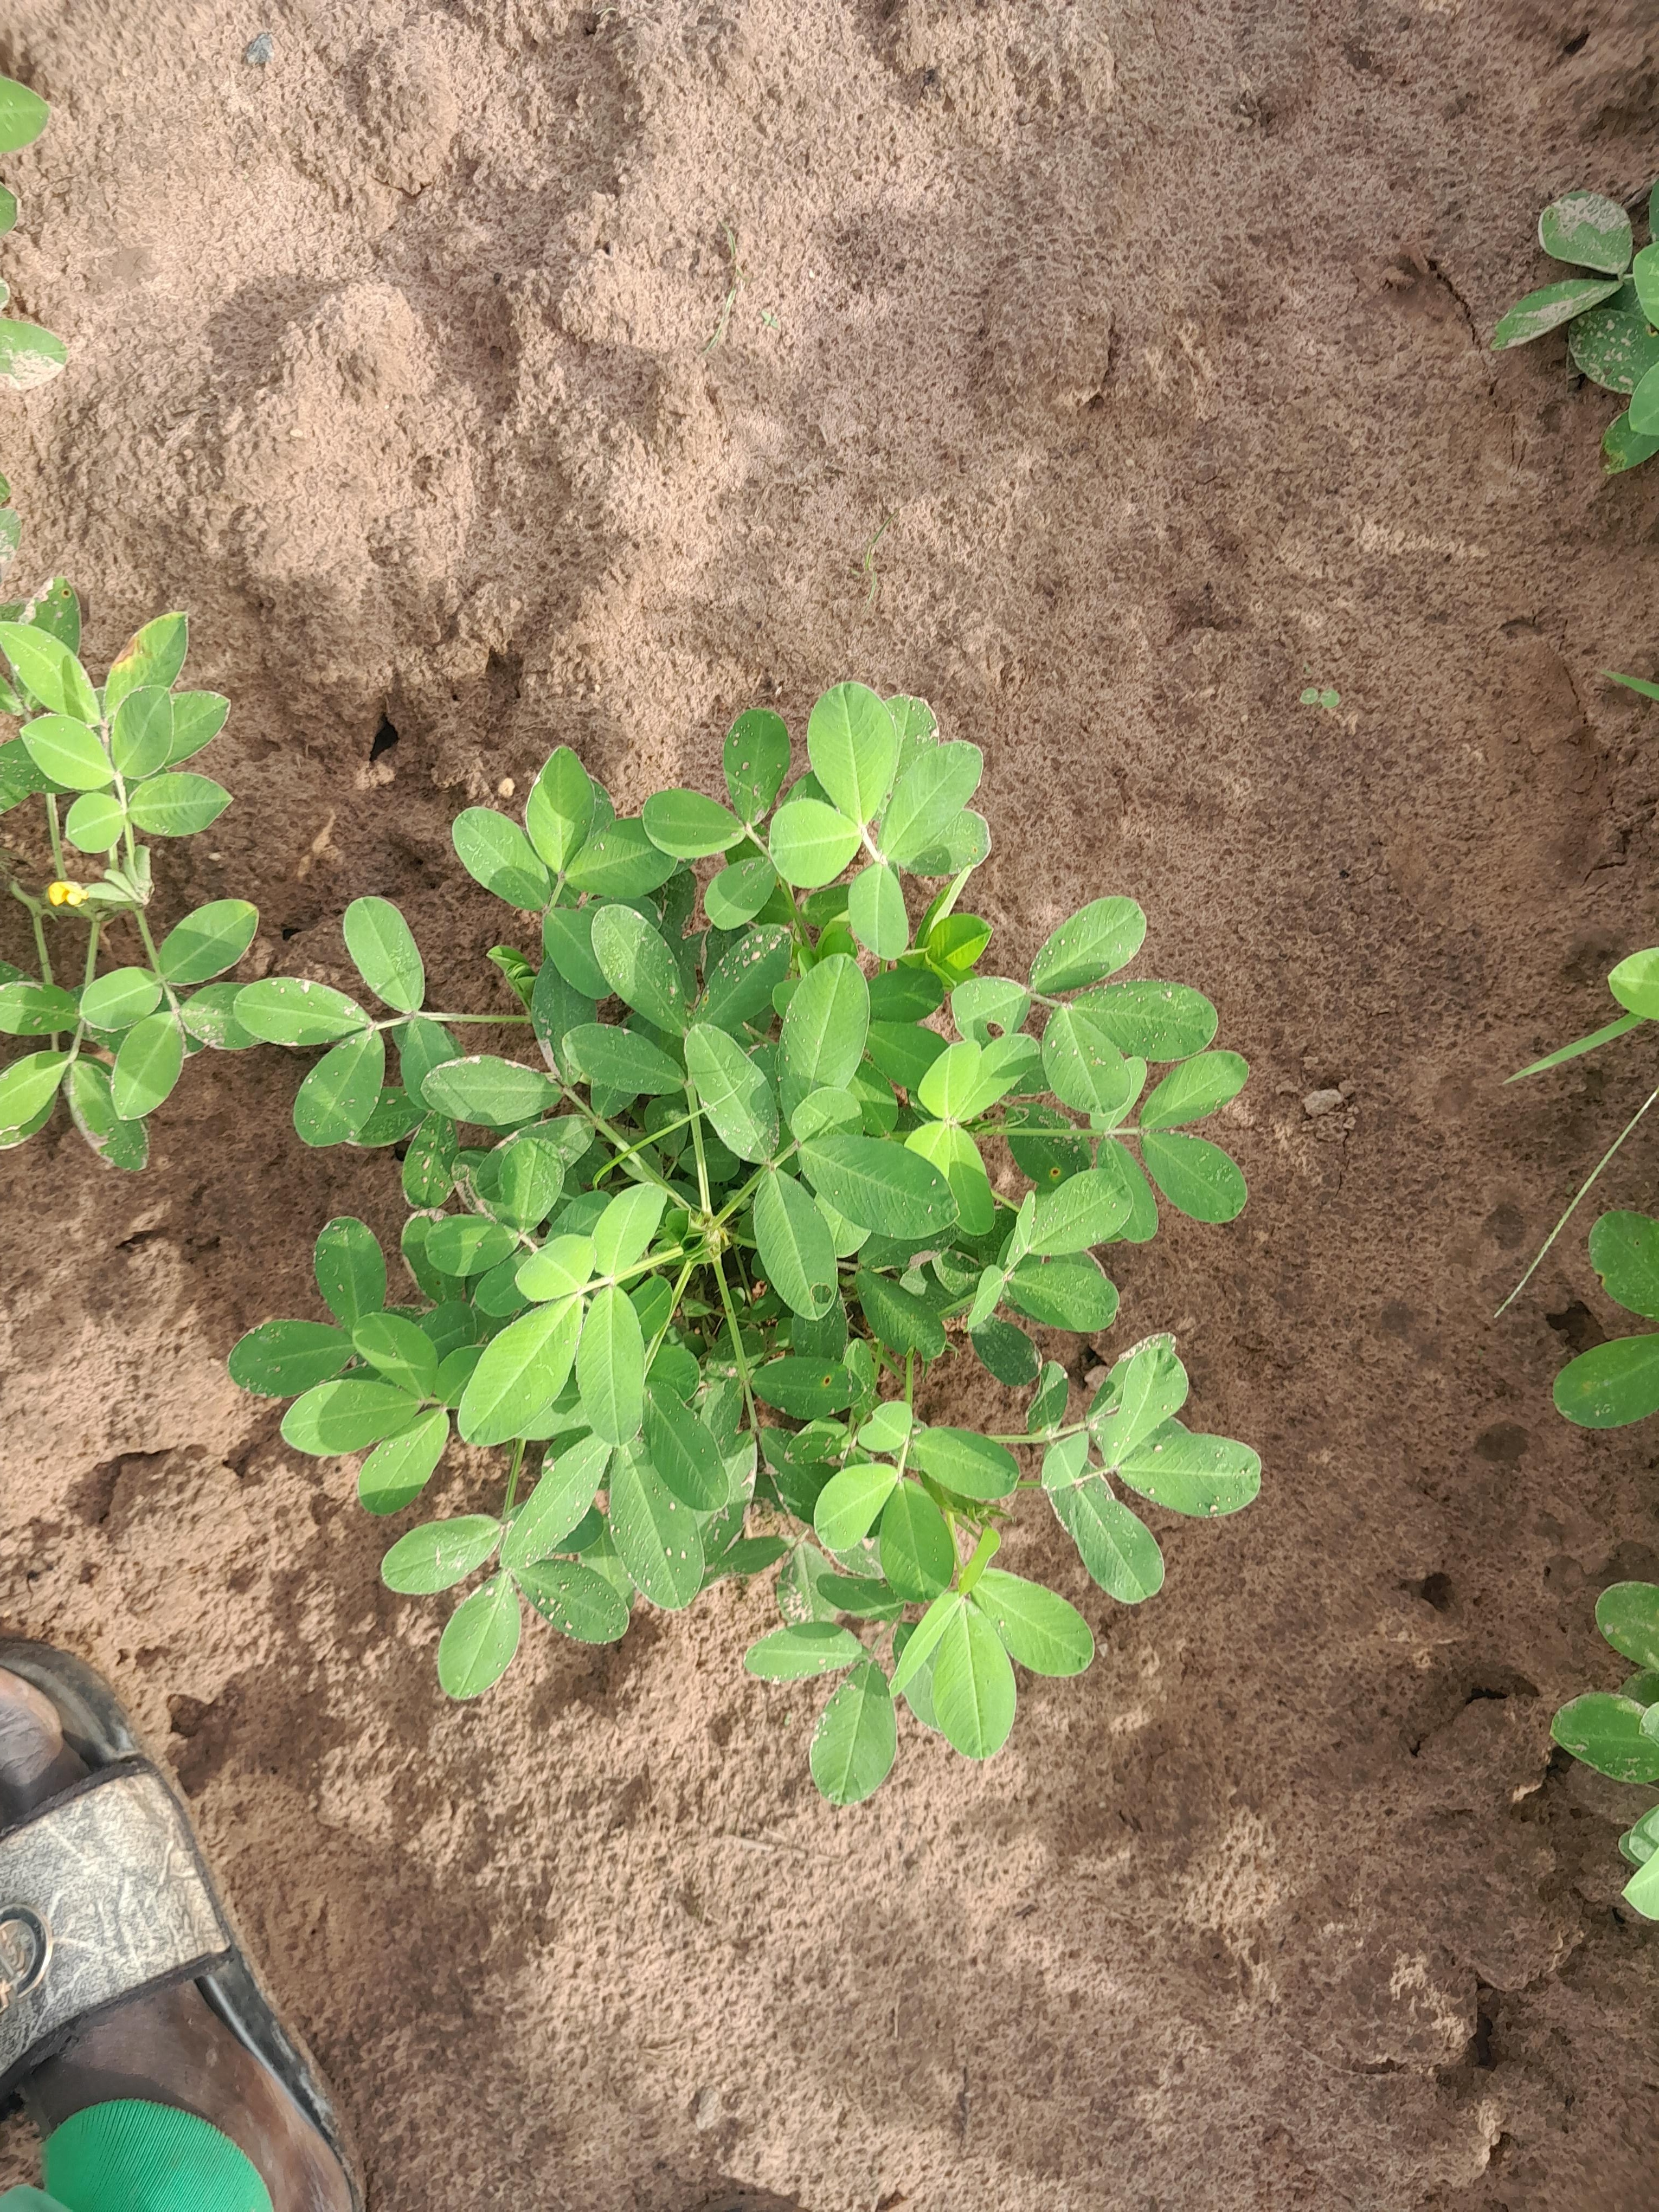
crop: groundnut
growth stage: flowering
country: Senegal
